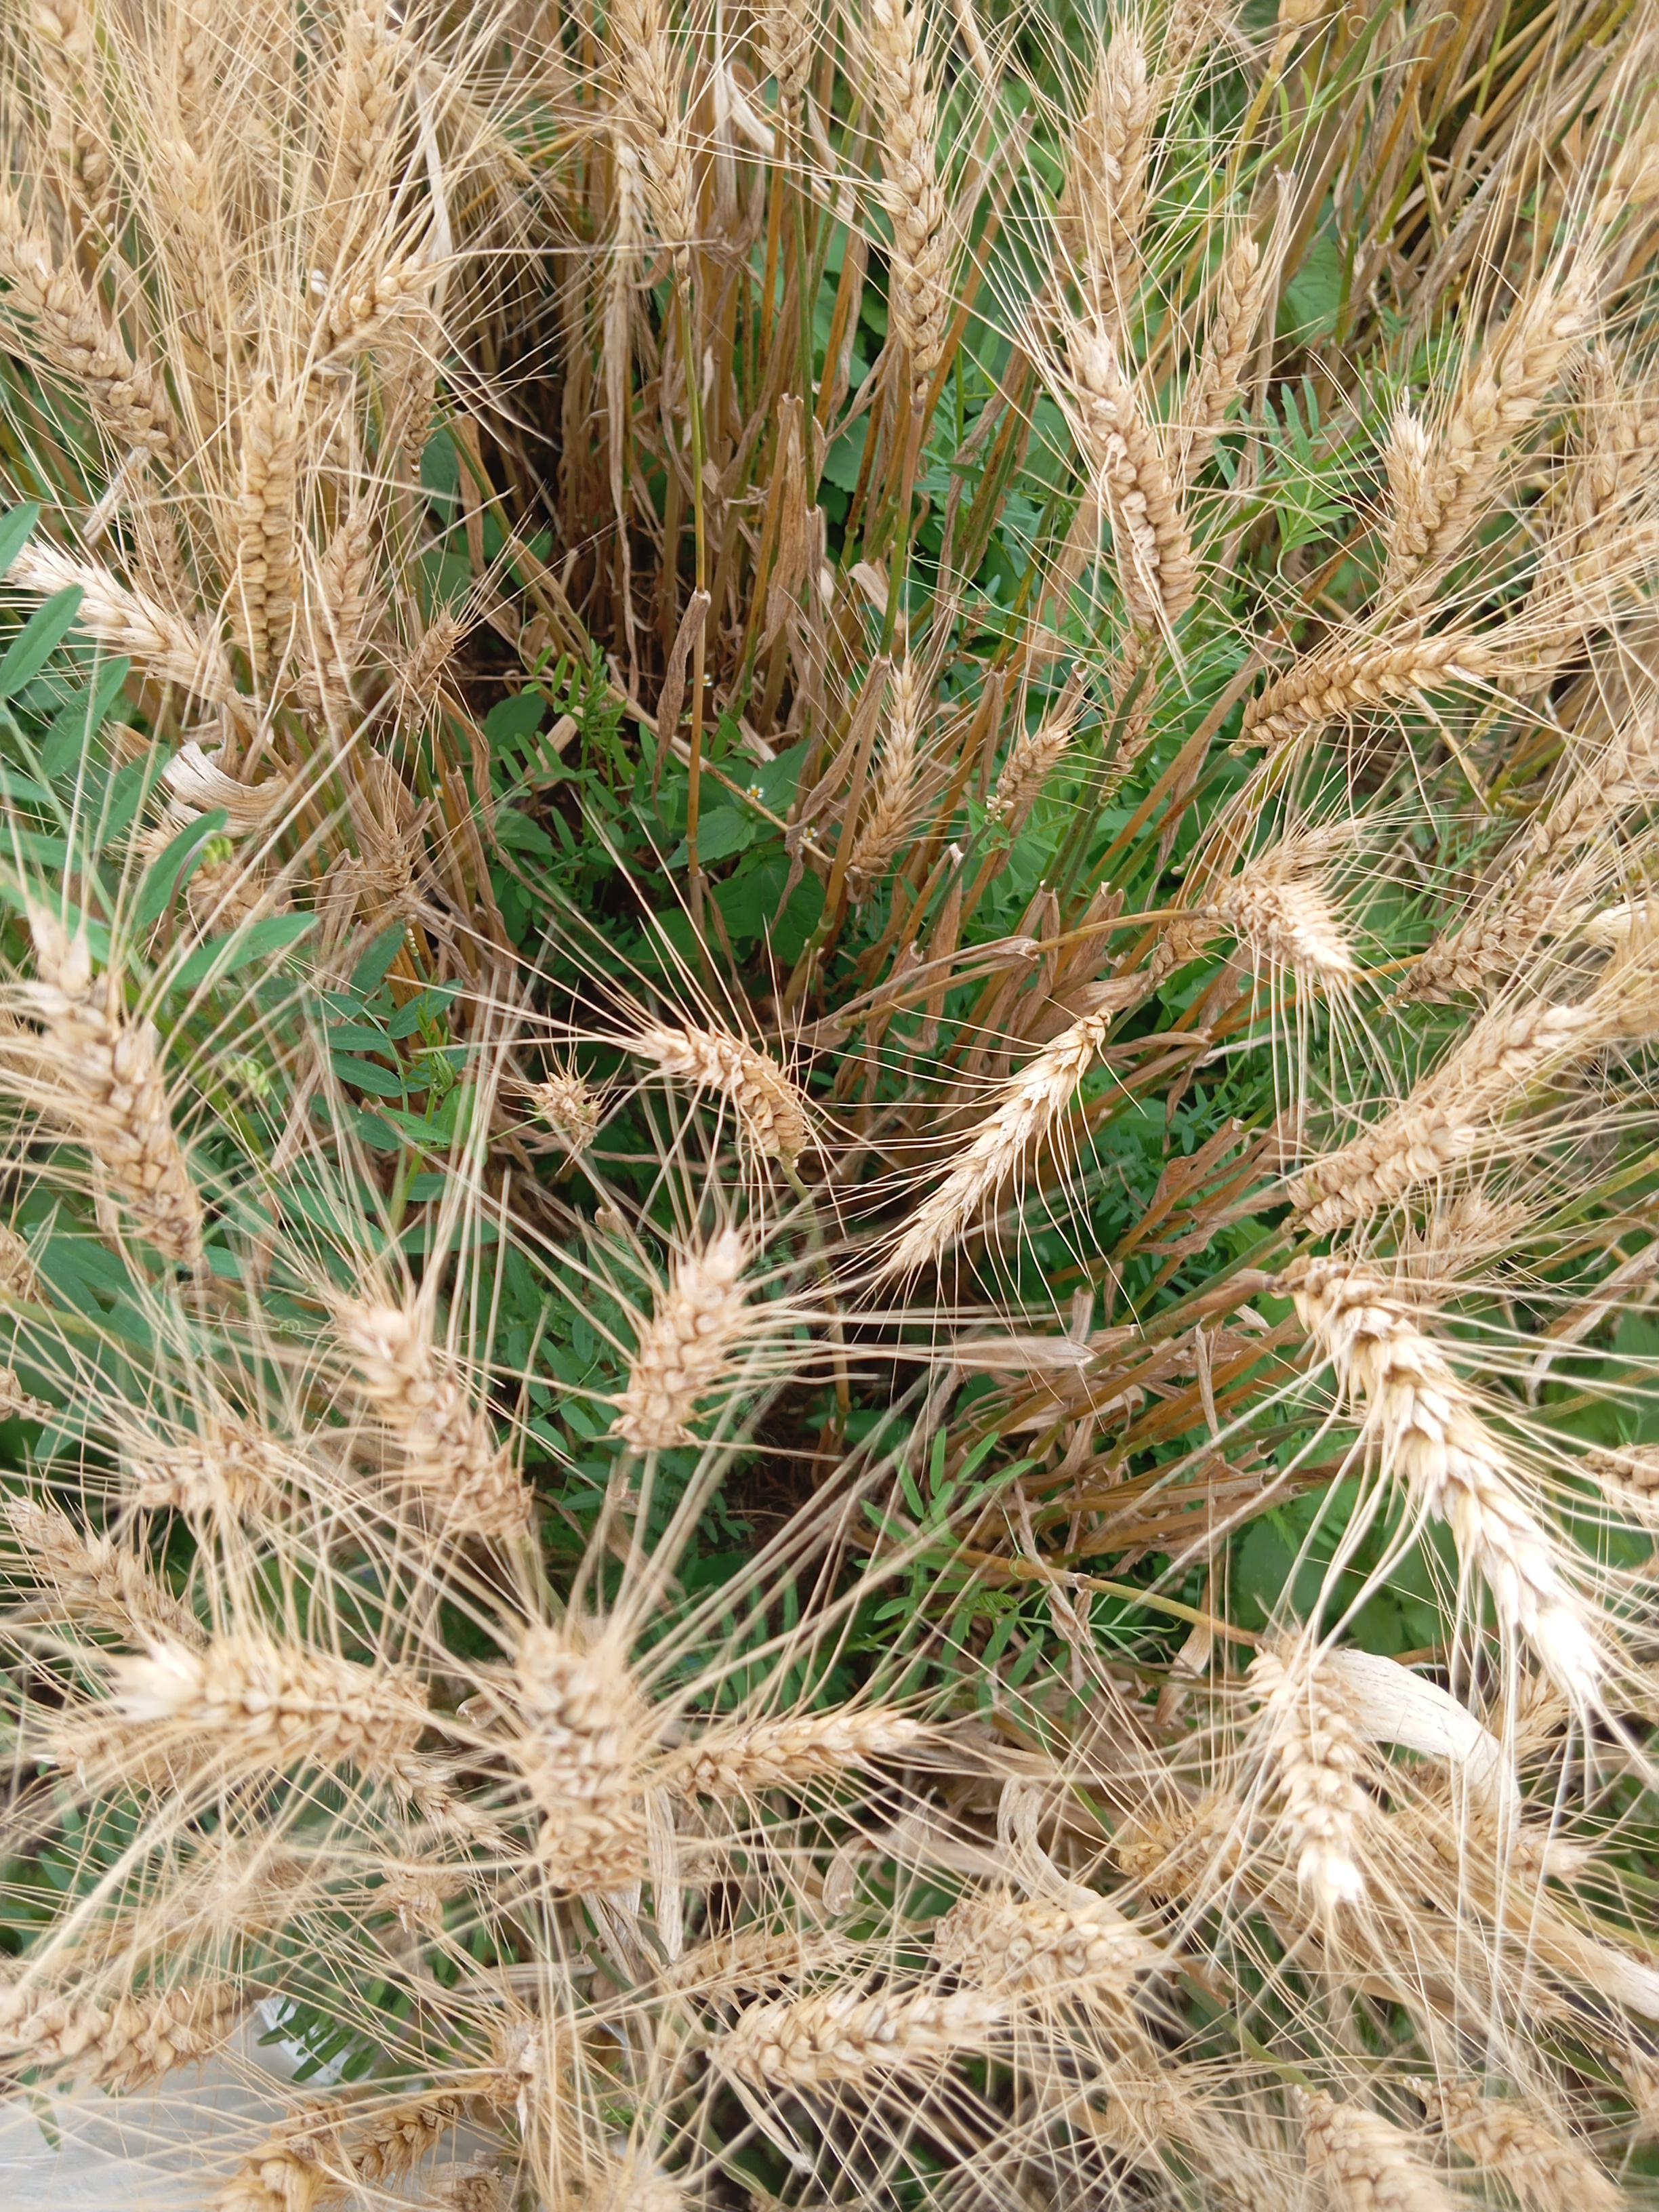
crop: wheat
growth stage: maturity
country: Kenya
